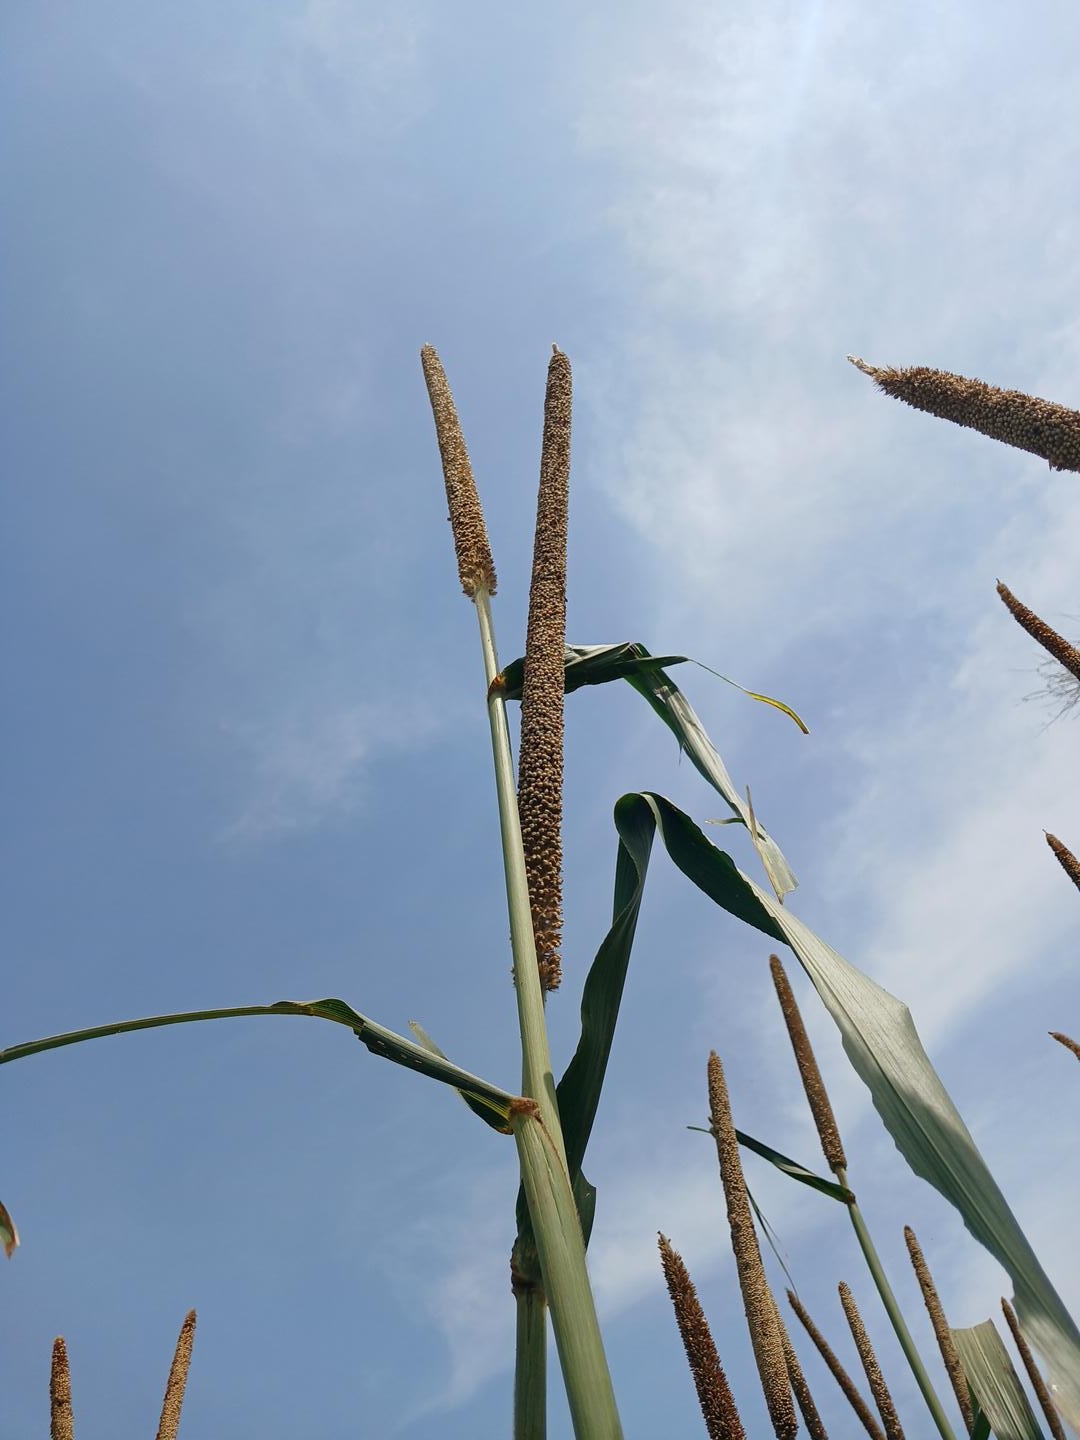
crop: pearl millet
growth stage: maturity
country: Senegal
